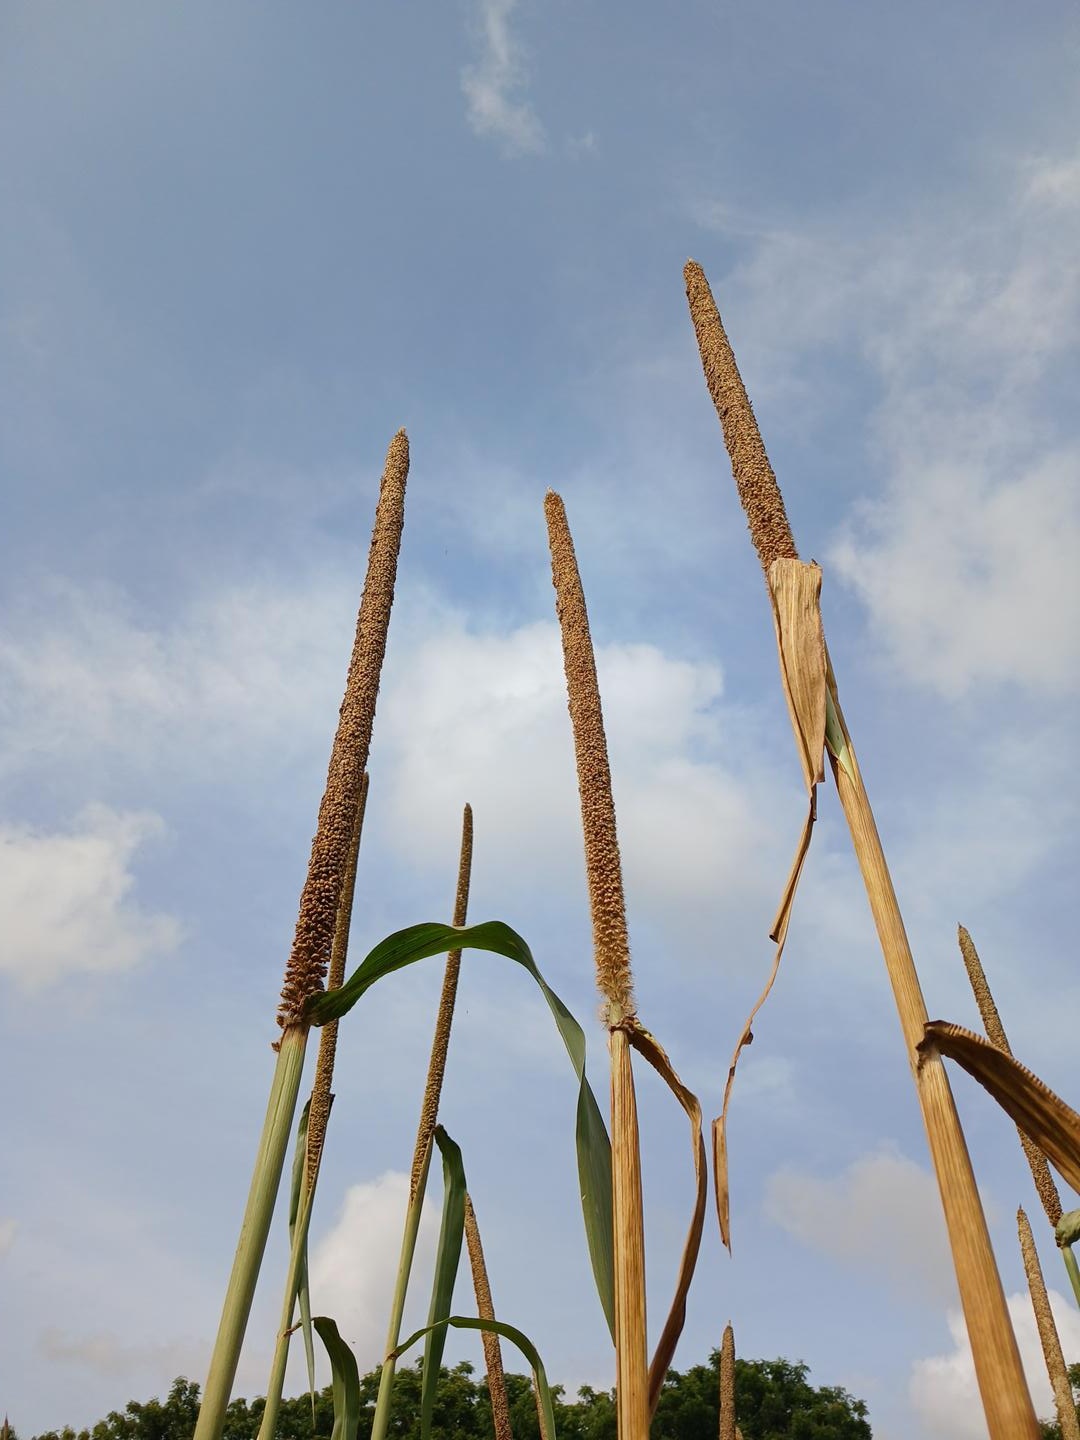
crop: pearl millet
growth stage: maturity
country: Senegal
